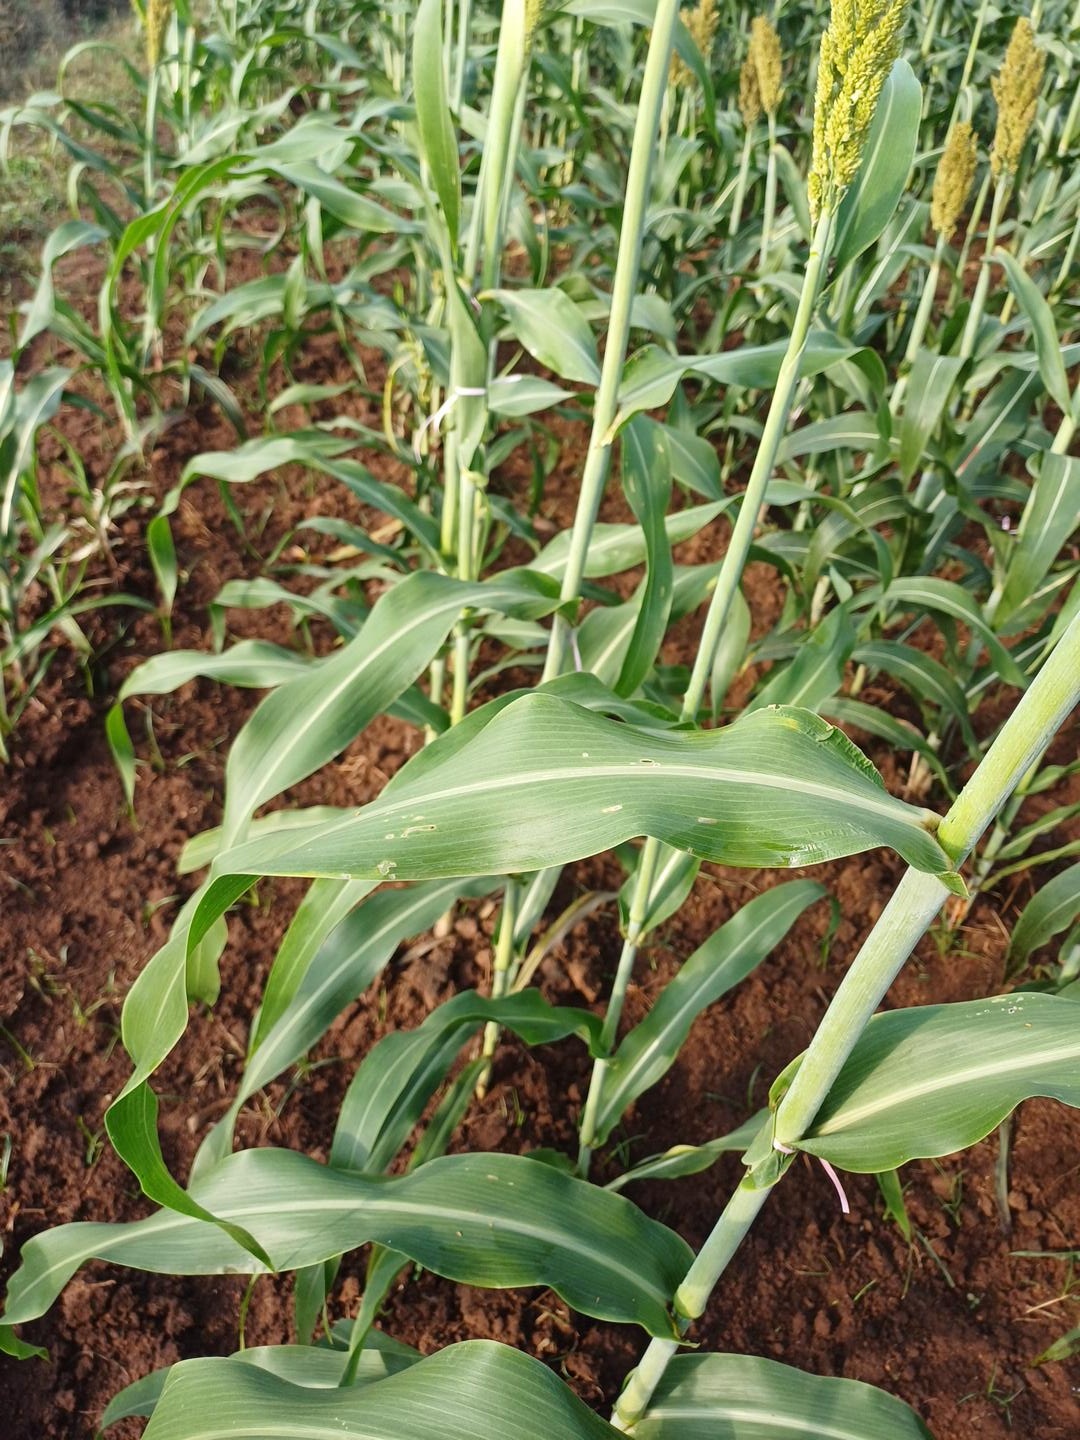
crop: sorghum
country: Kenya
